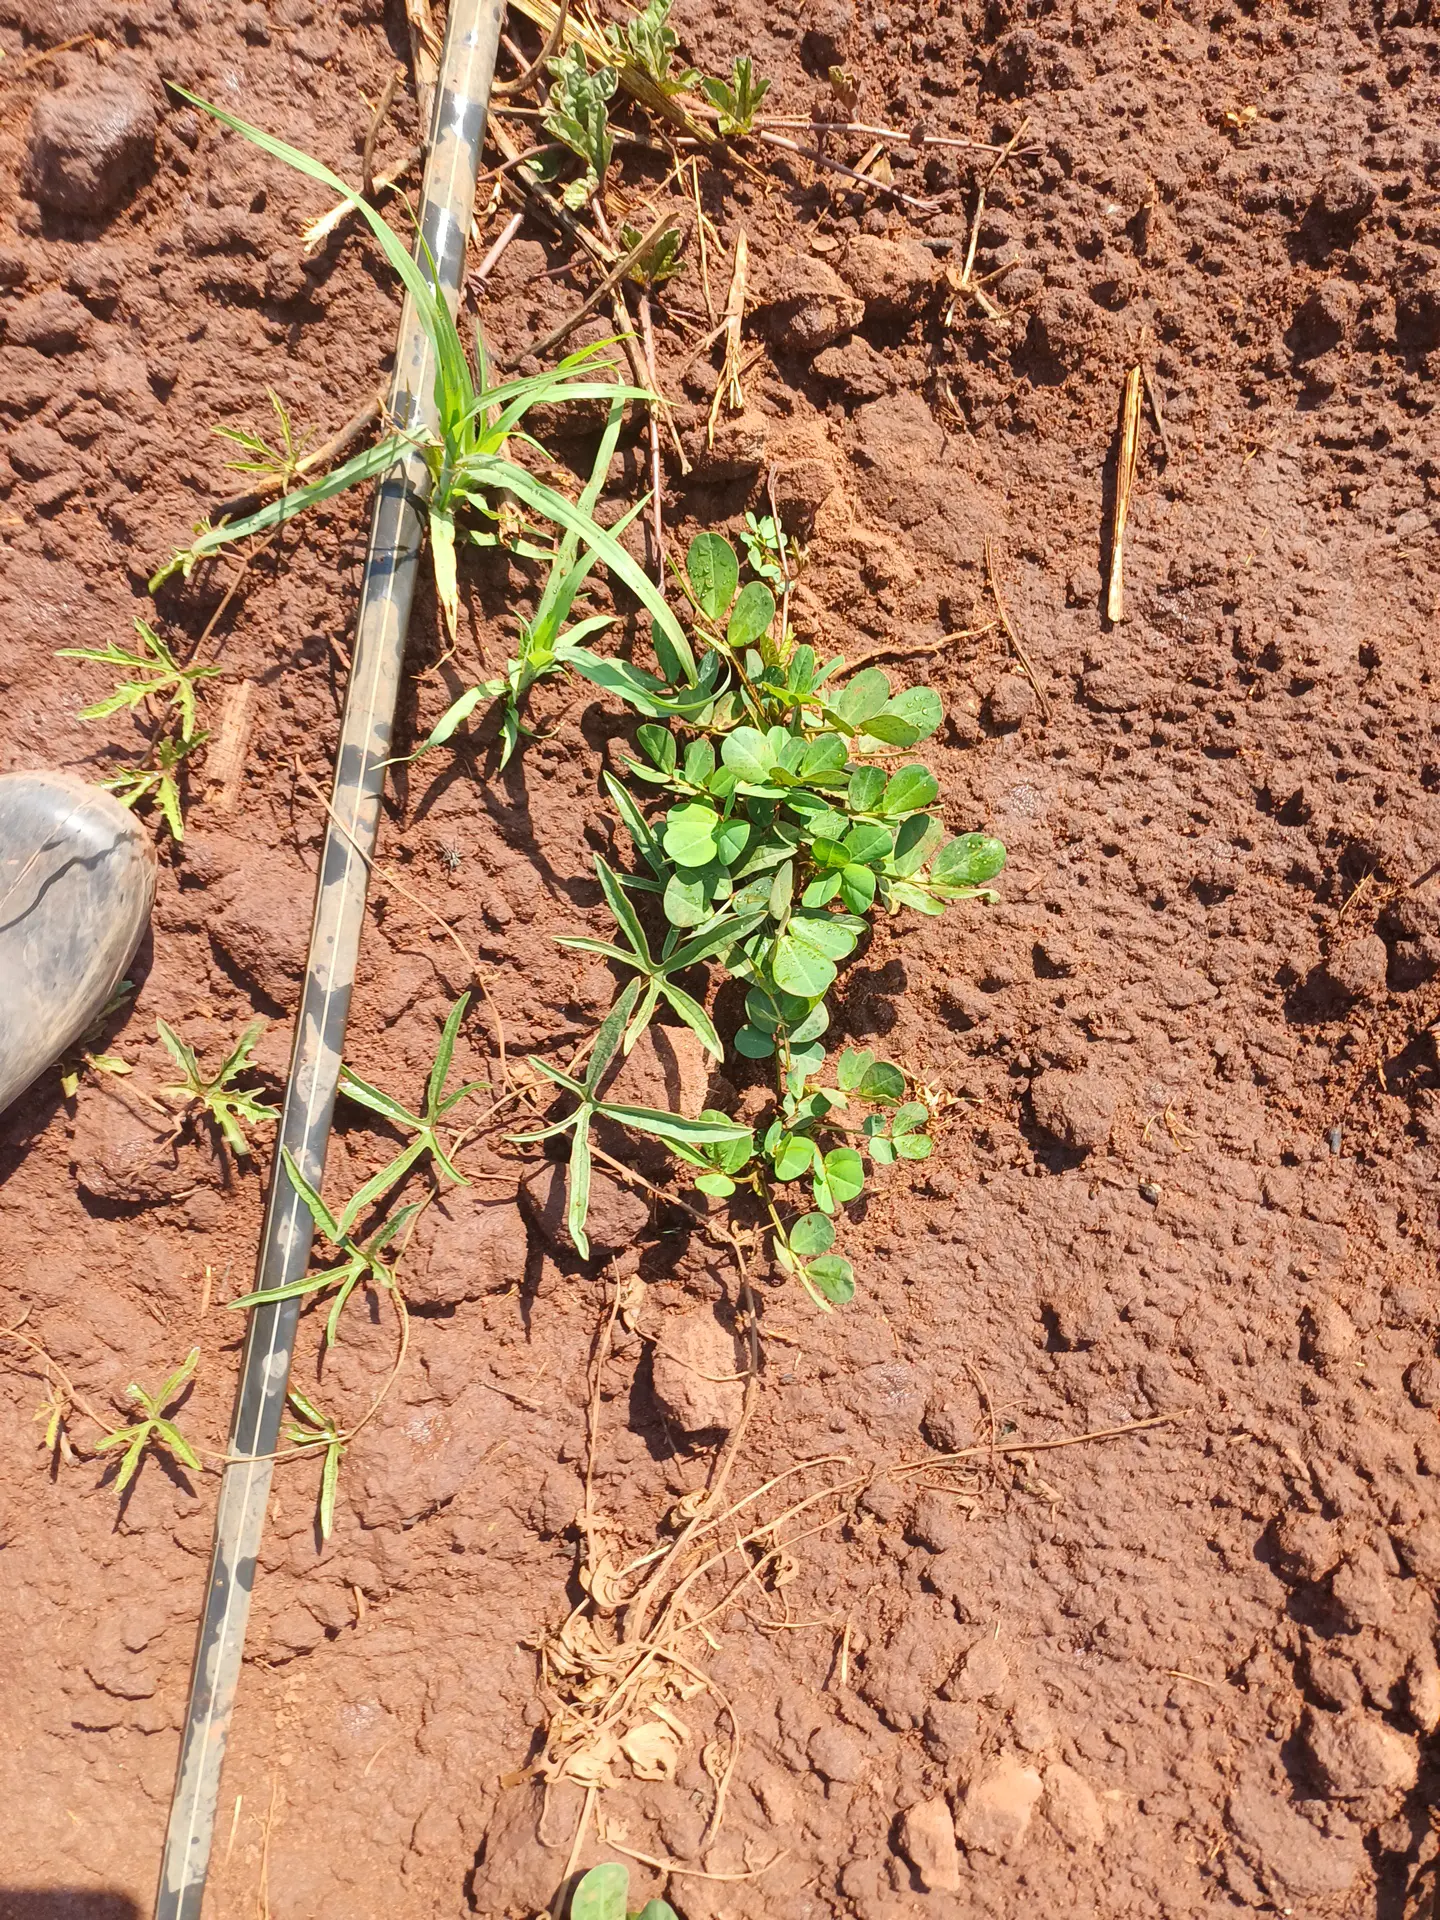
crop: groundnut
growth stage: vegetative
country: Kenya
